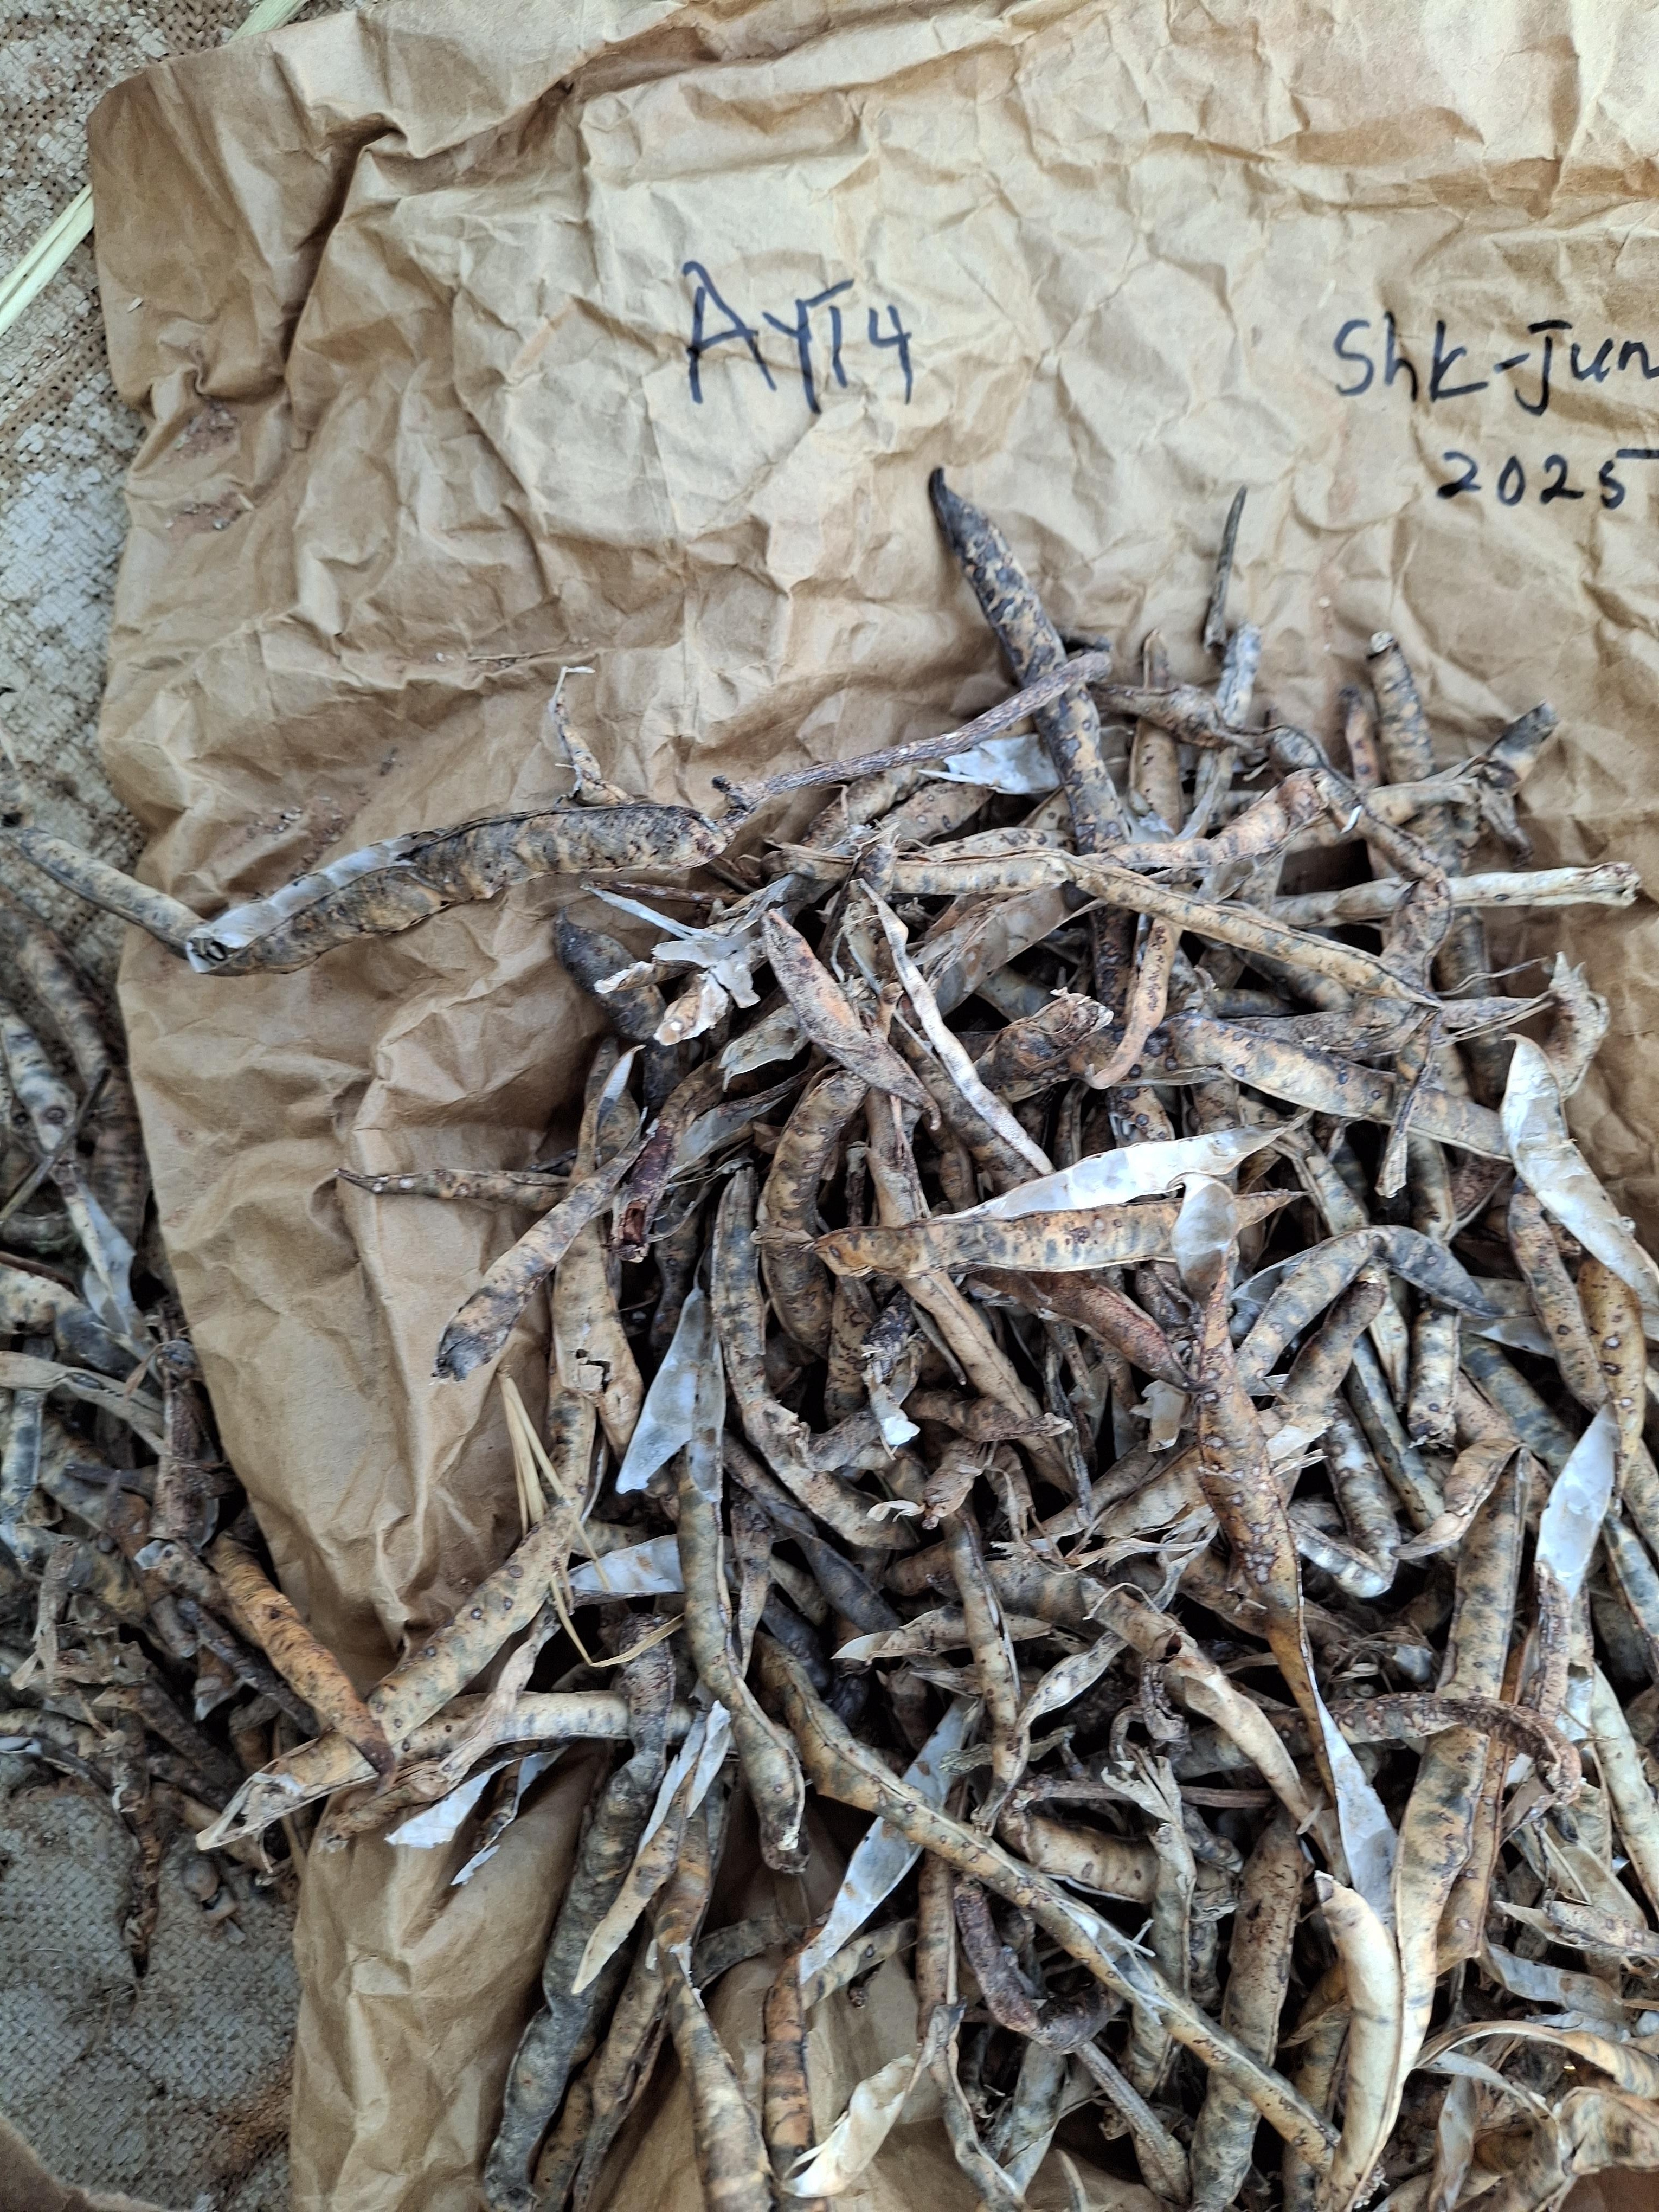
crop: cowpea
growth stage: harvest
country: Nigeria
